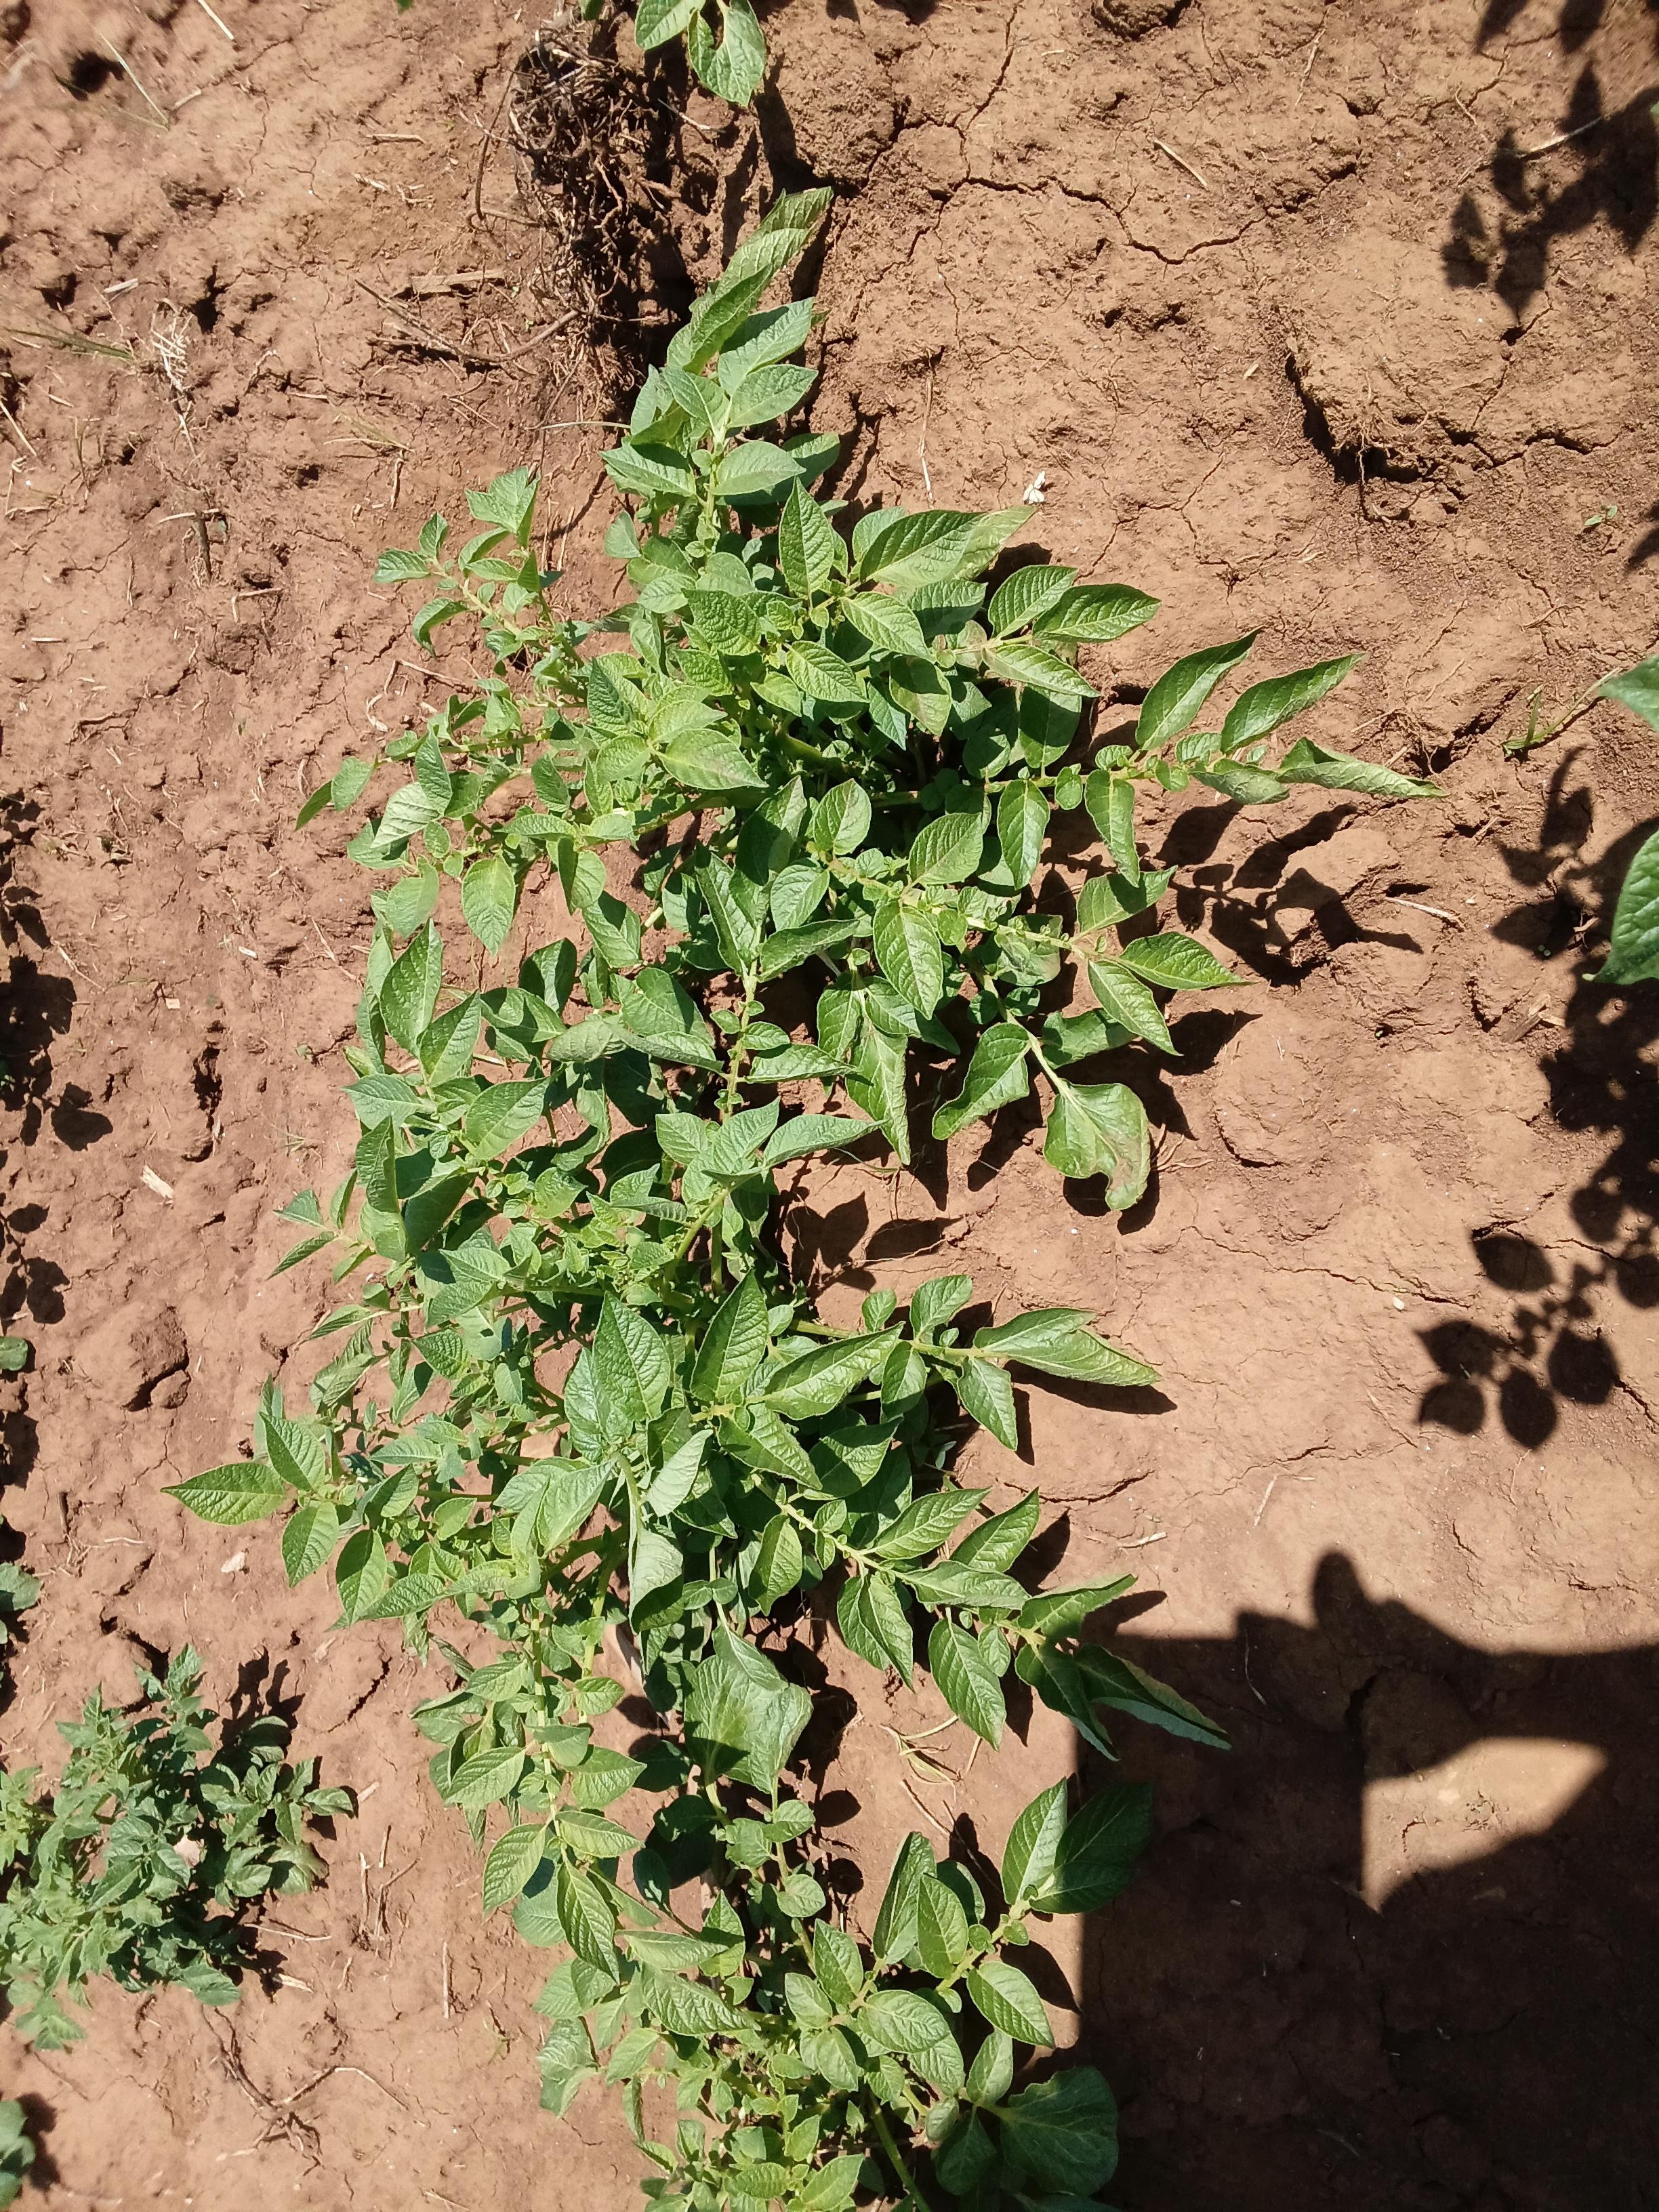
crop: potato
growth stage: vegetative
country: Kenya
